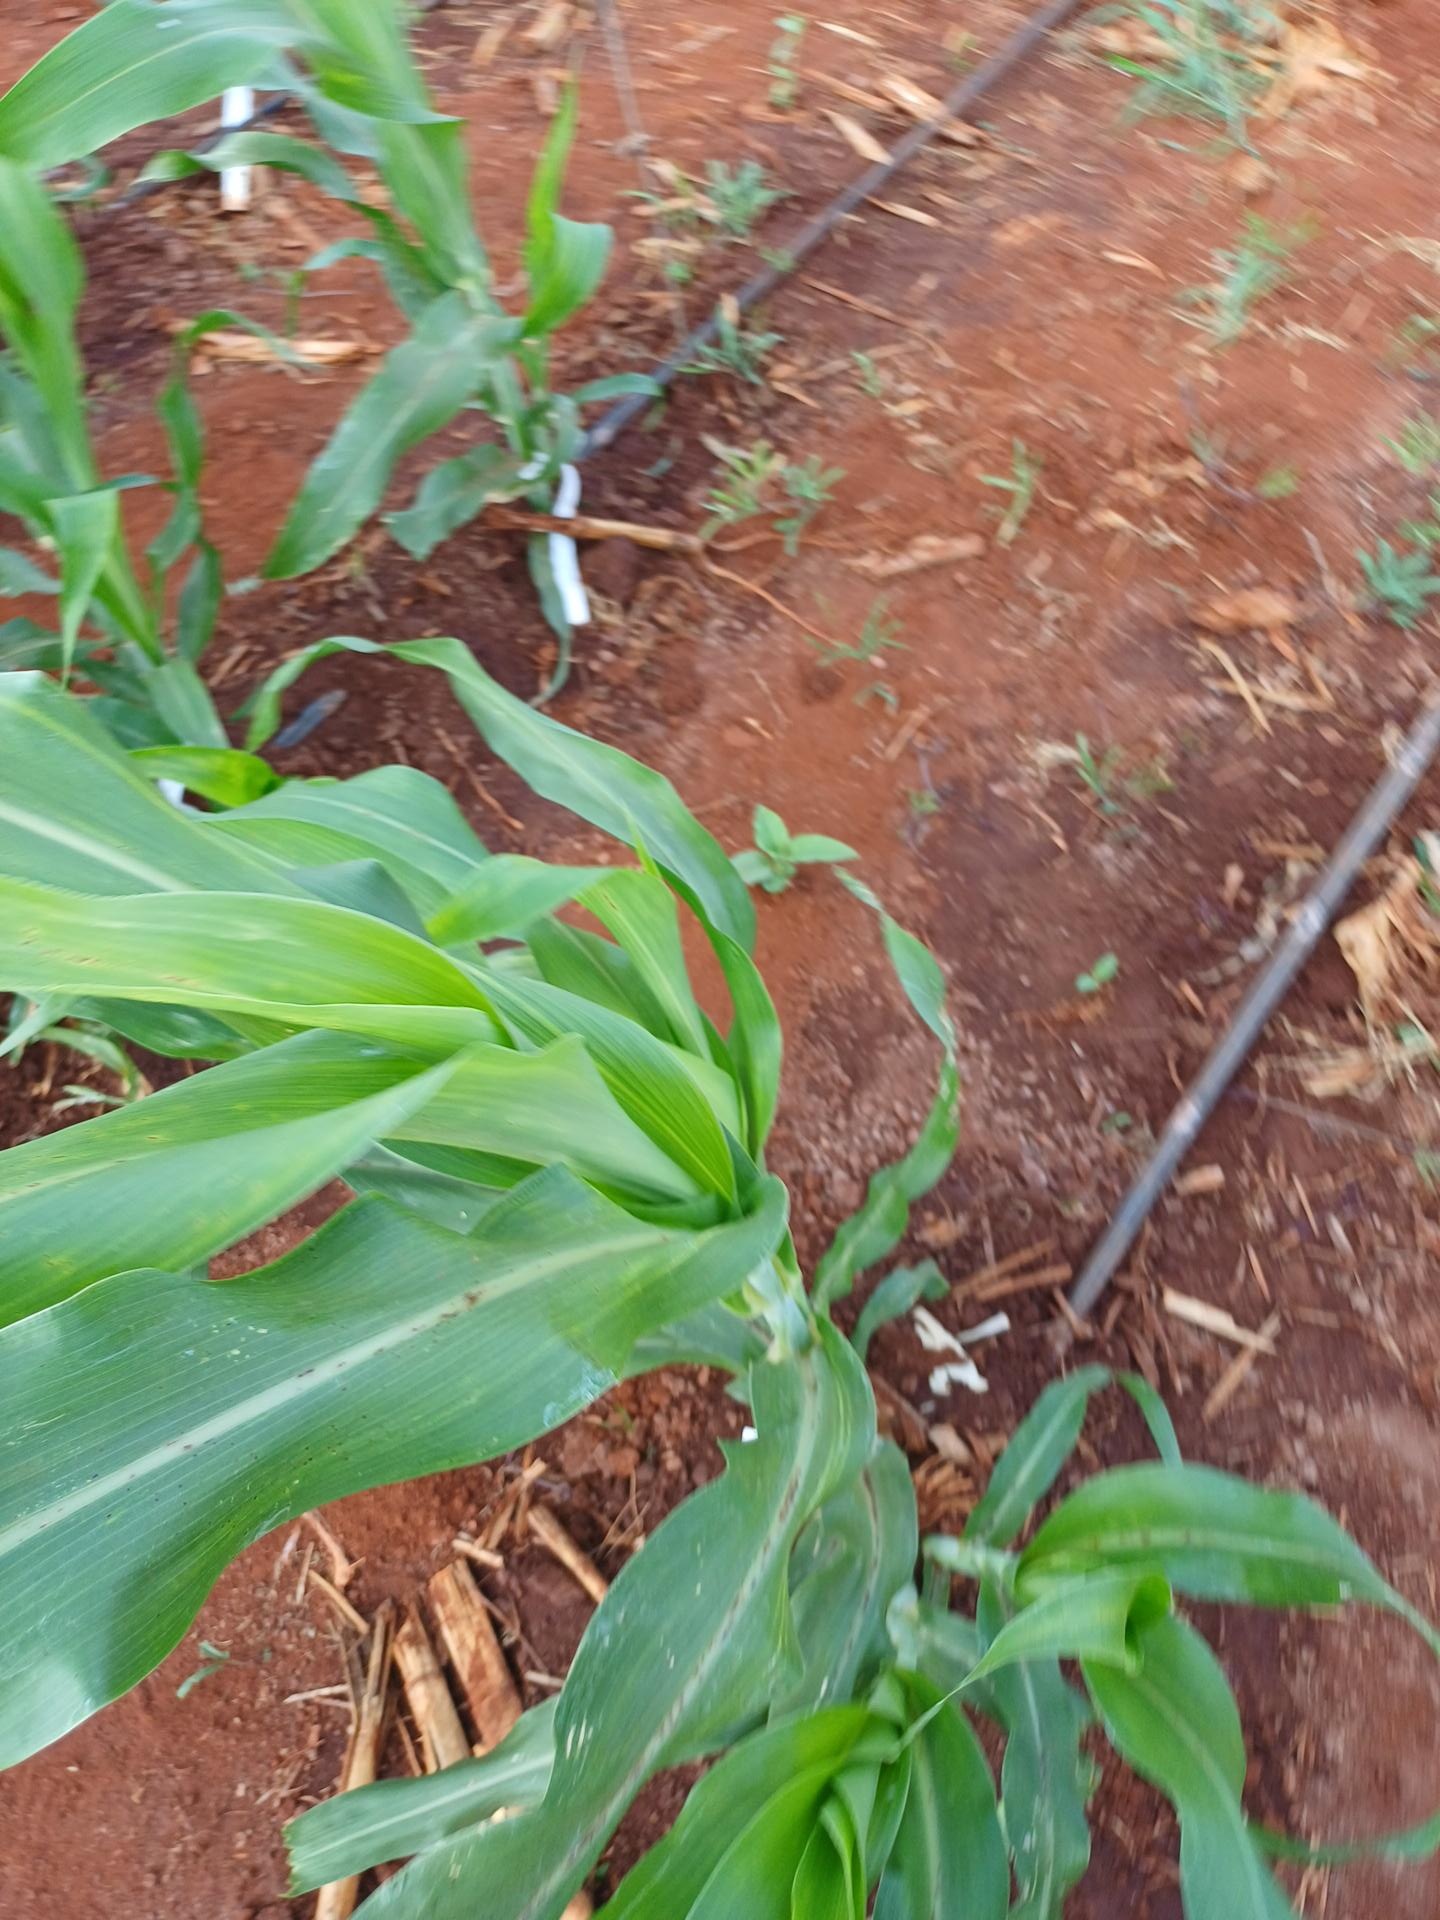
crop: sorghum
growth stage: vegetative
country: Kenya
